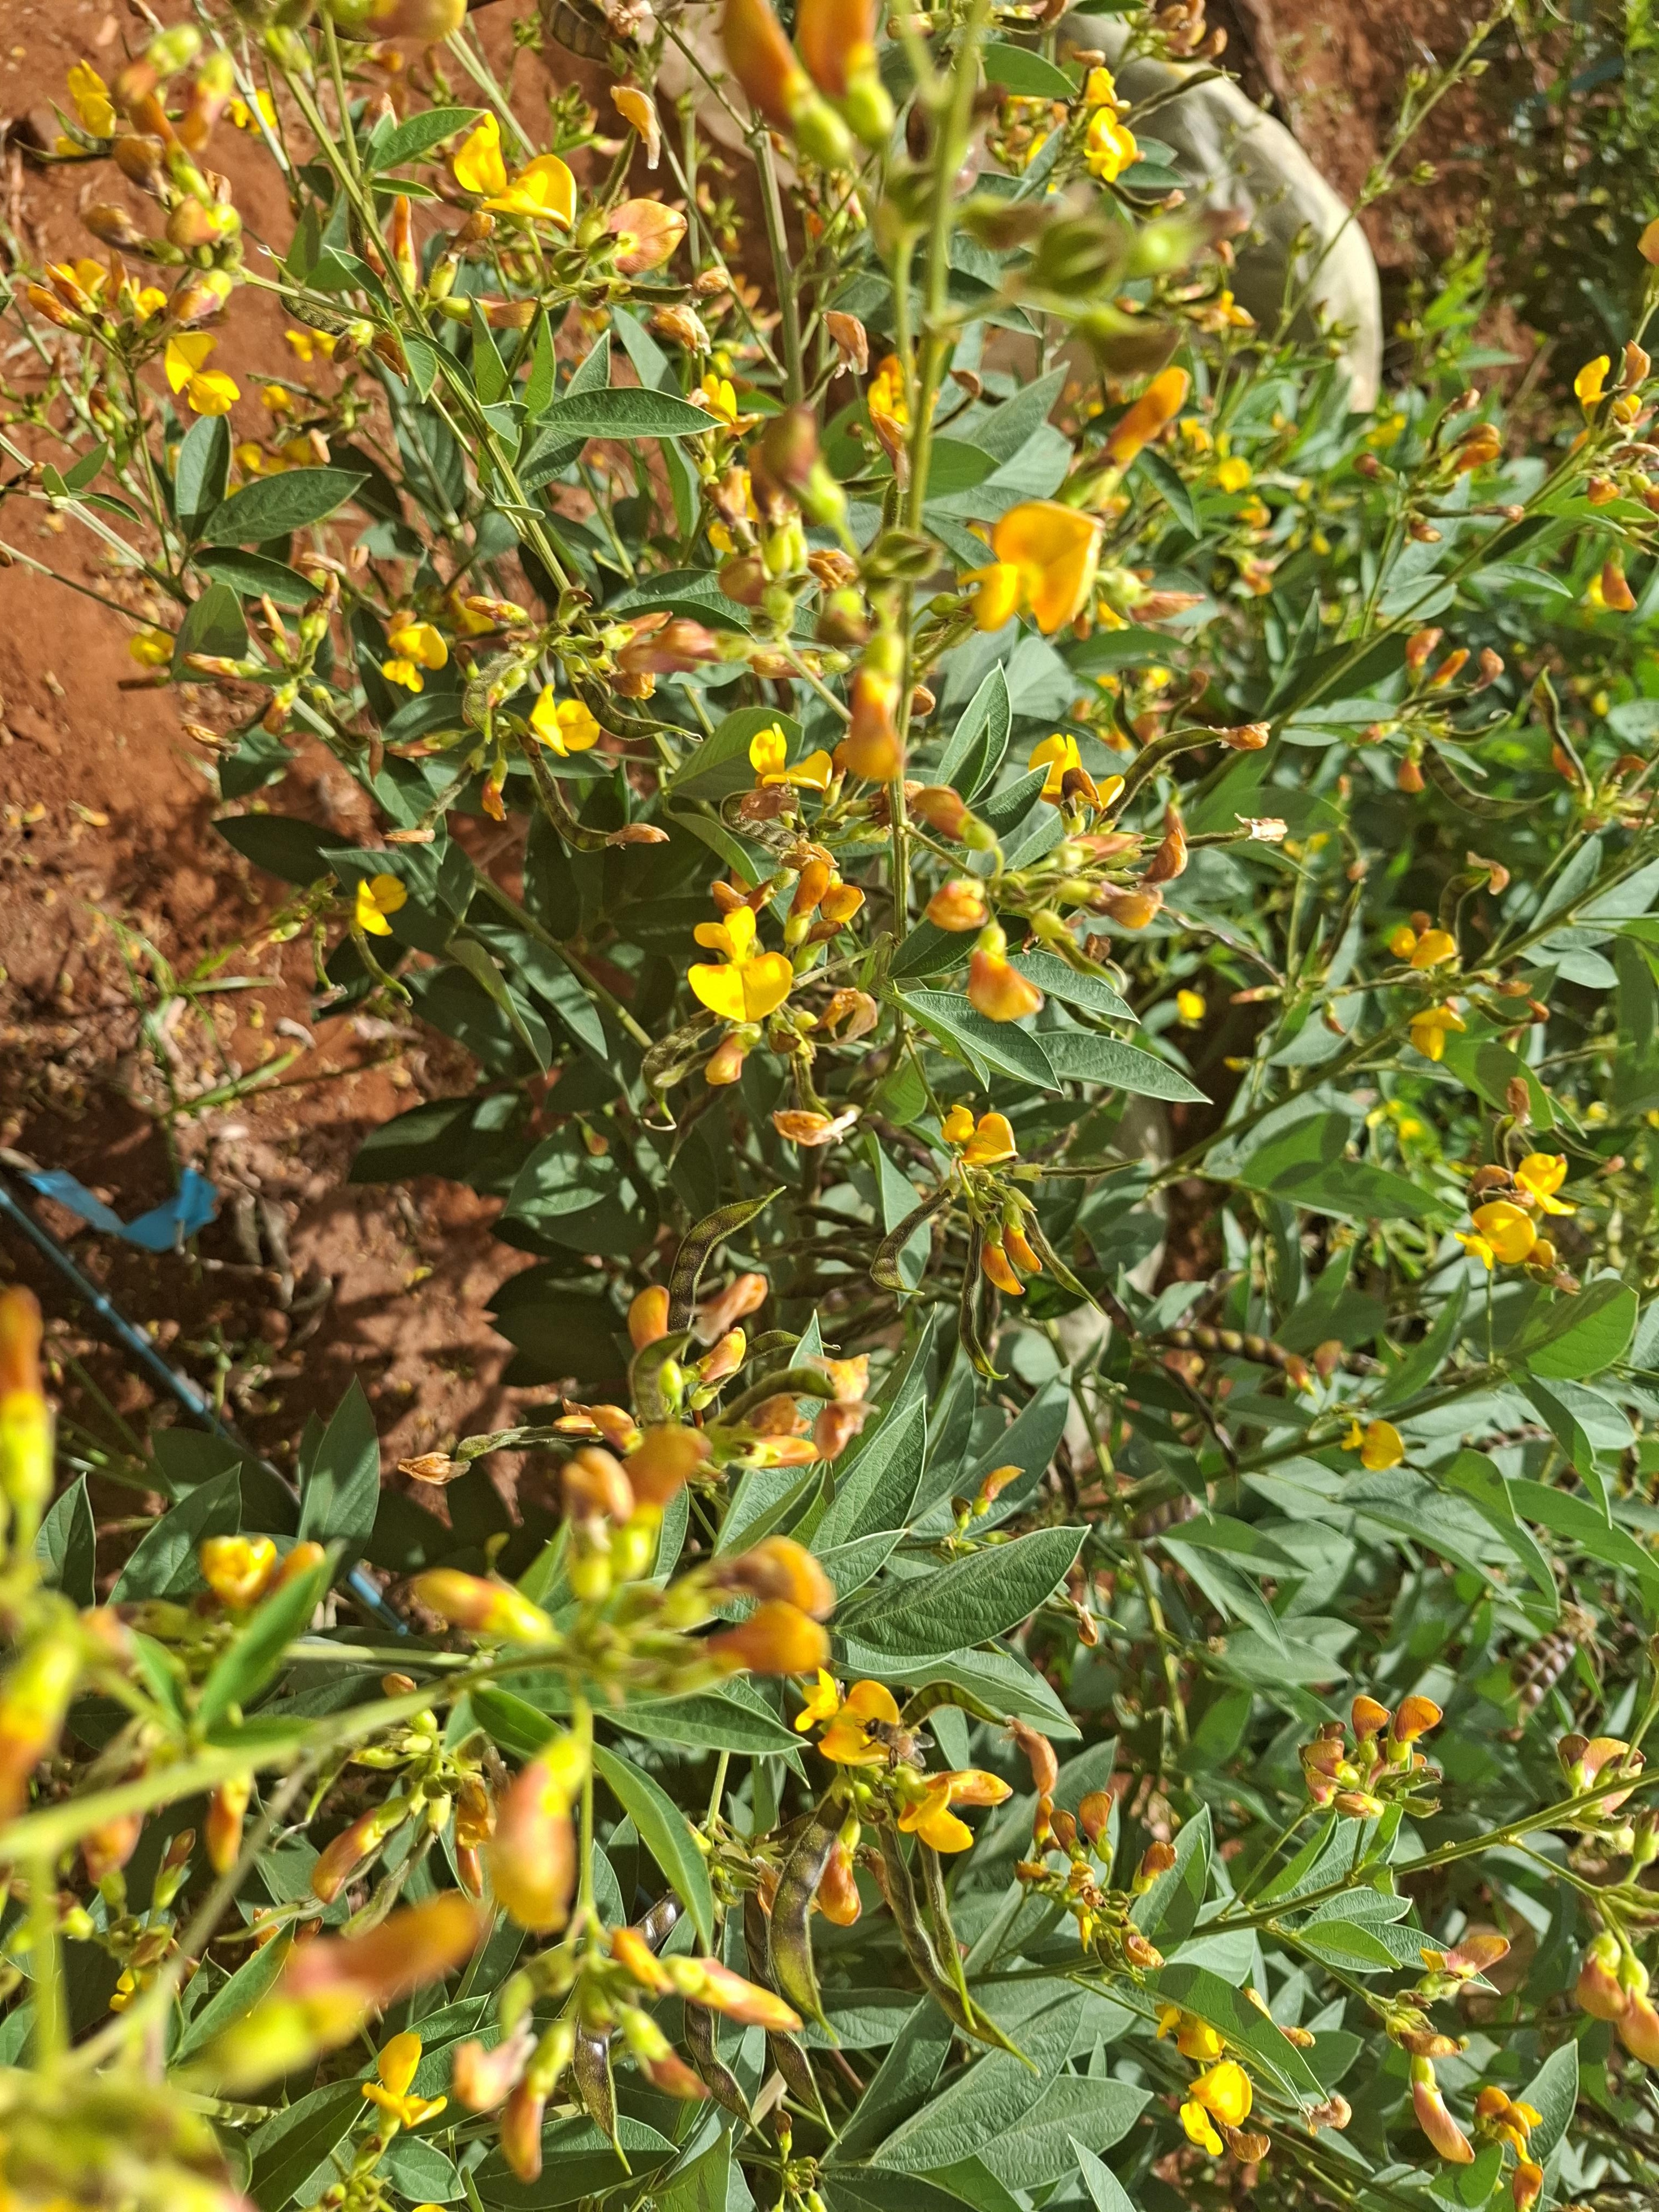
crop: pigeonpea
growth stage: development pod
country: Kenya
